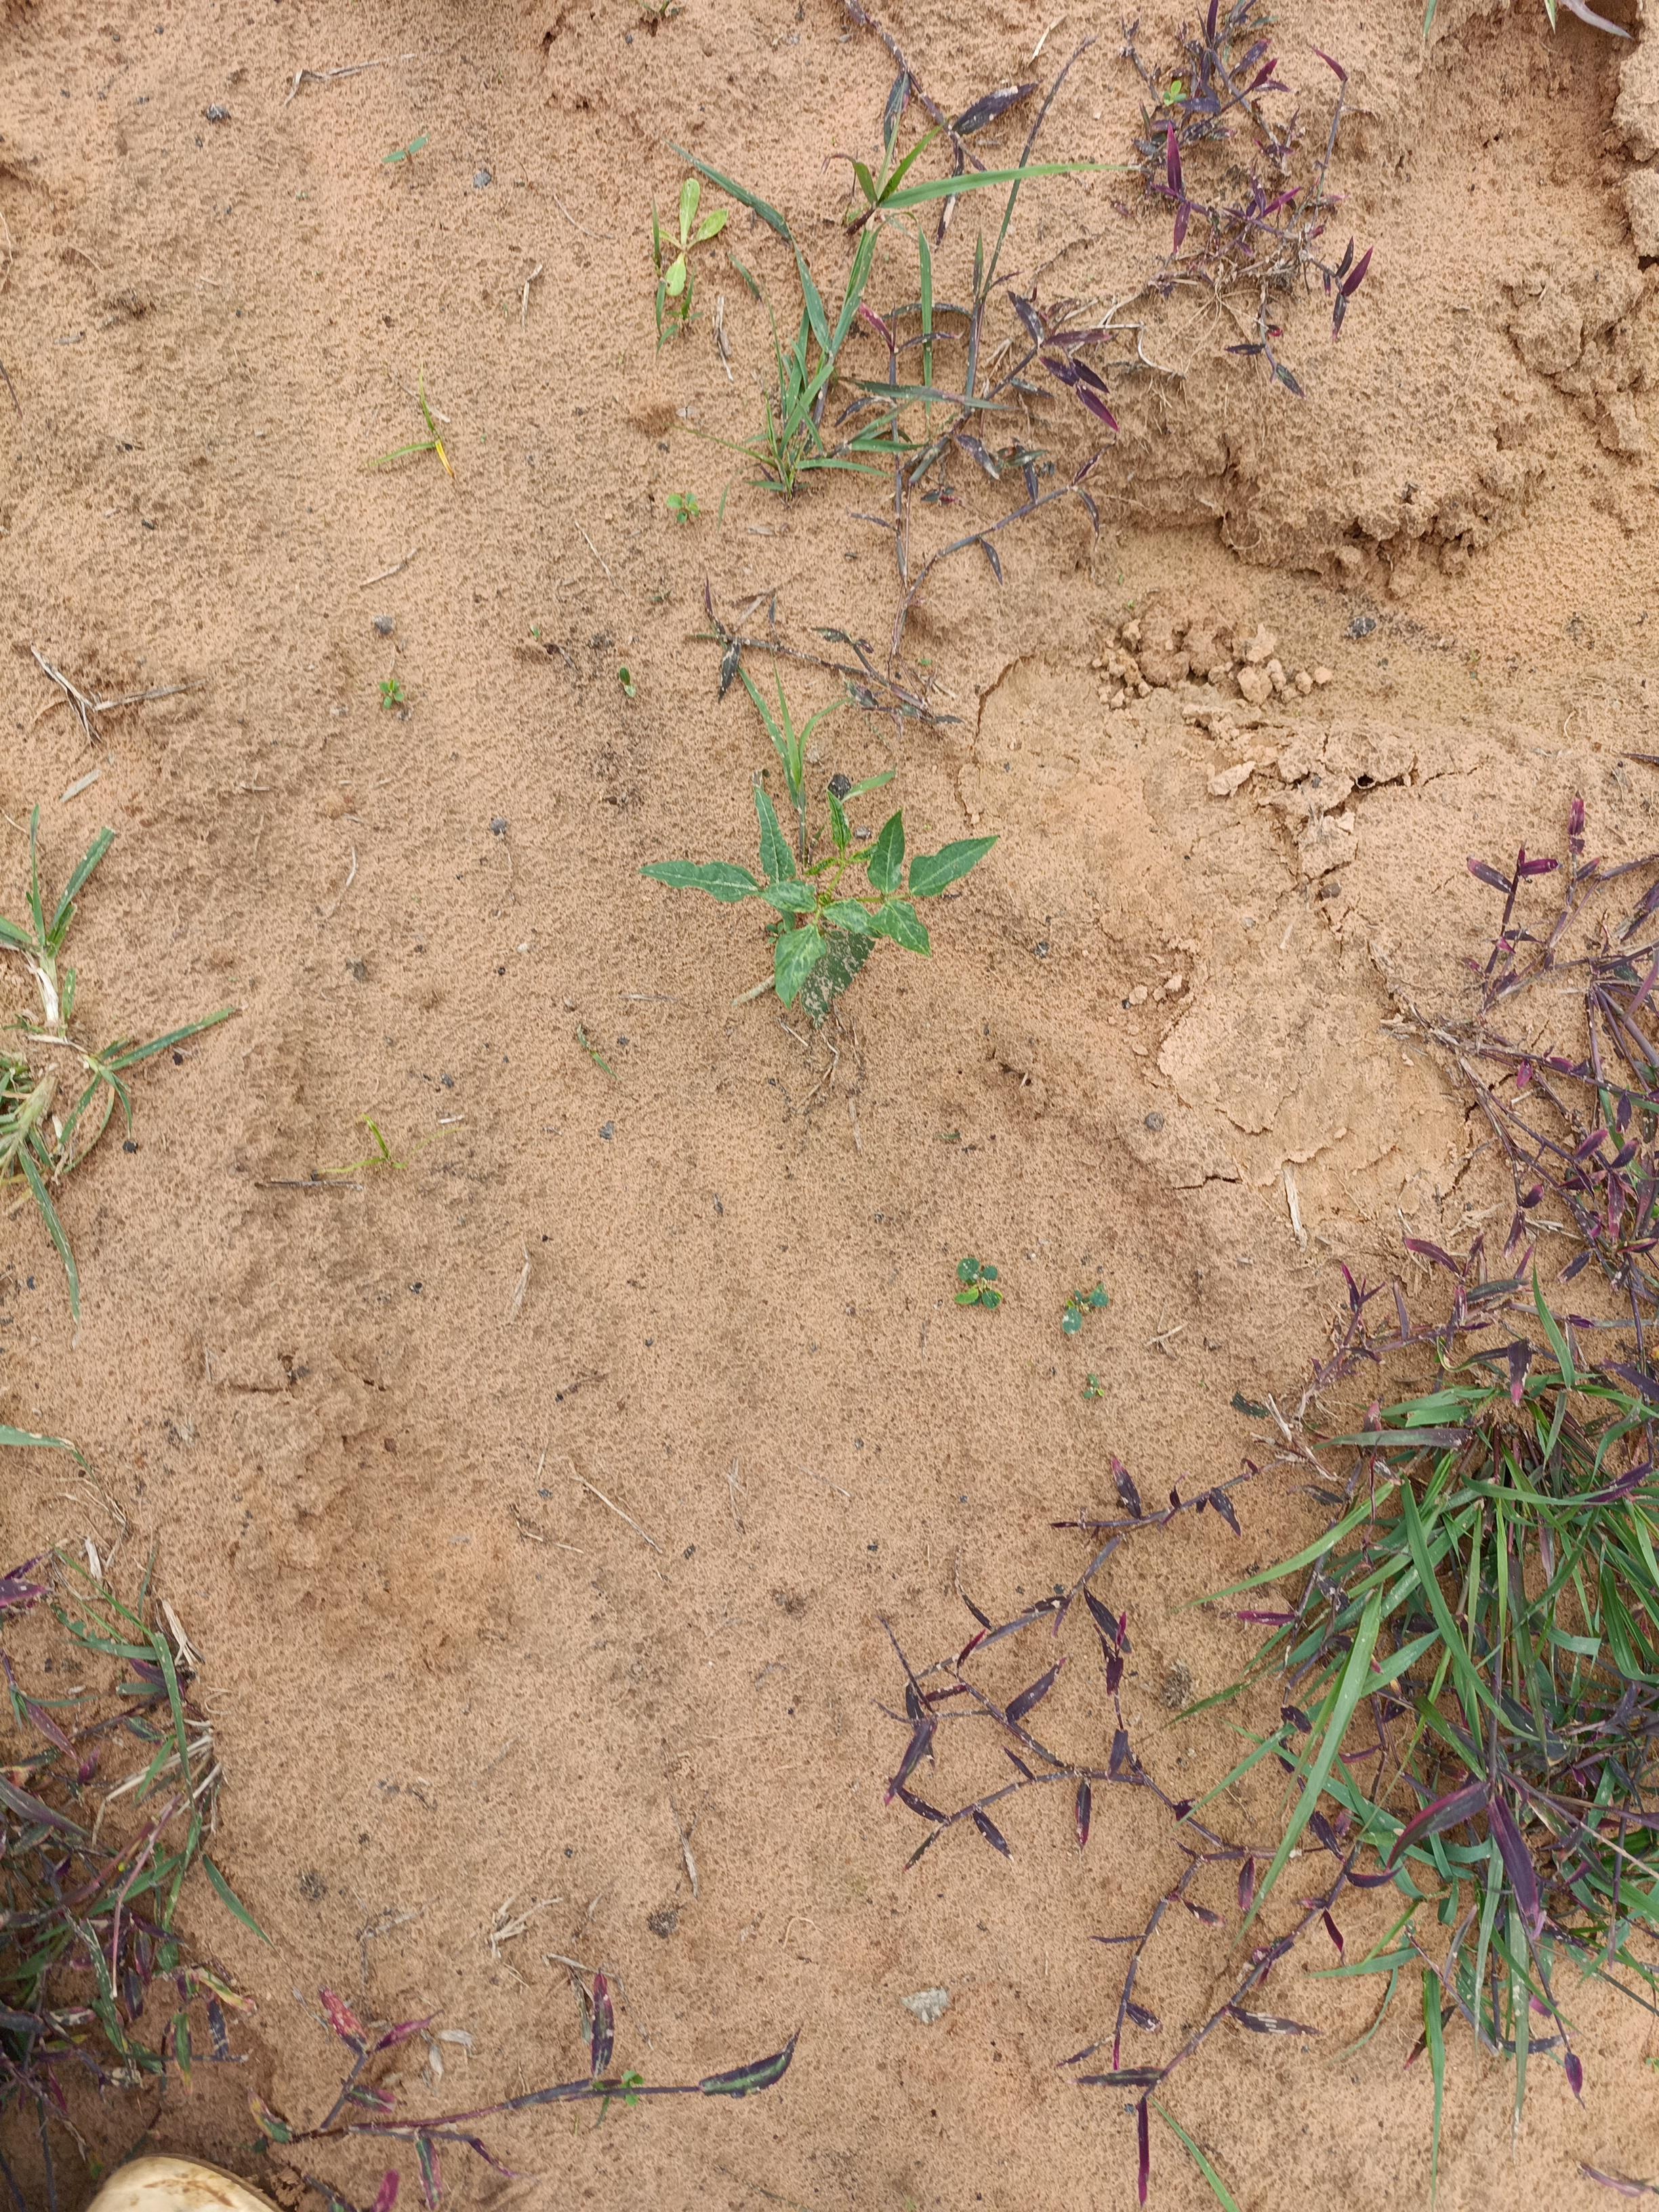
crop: cowpea
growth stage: emergence
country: Nigeria
